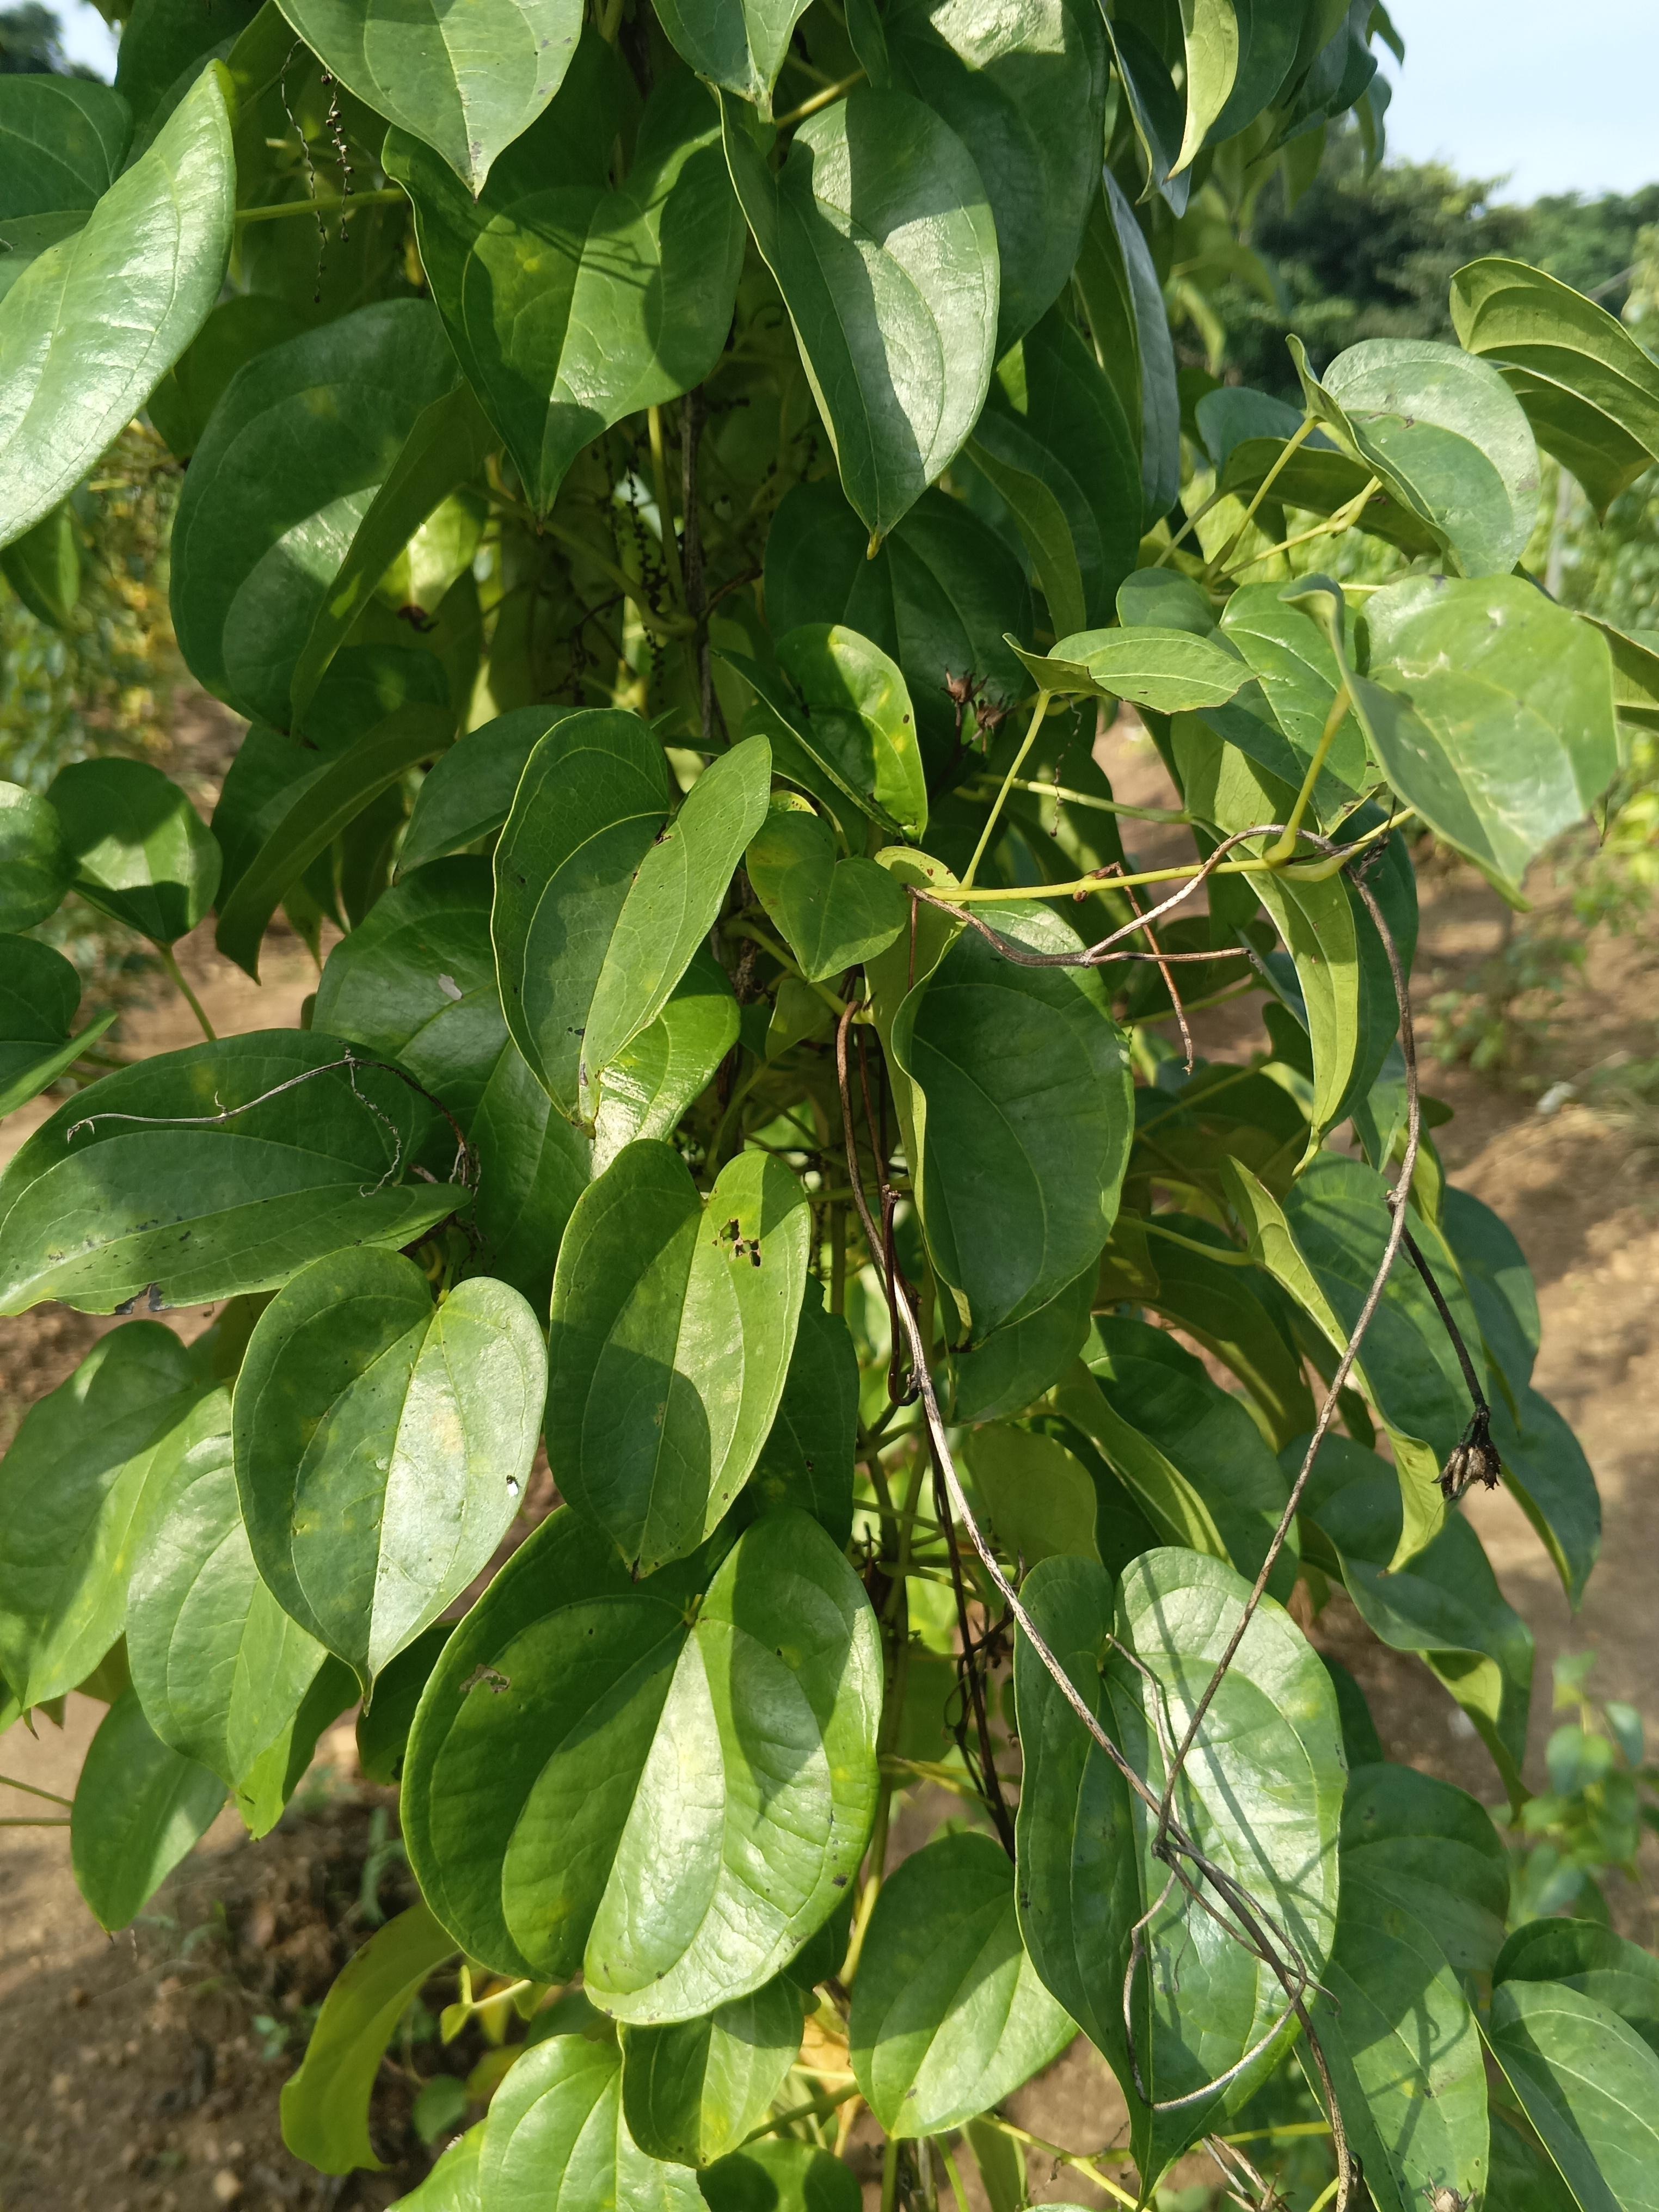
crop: yam
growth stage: maturity
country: Nigeria
